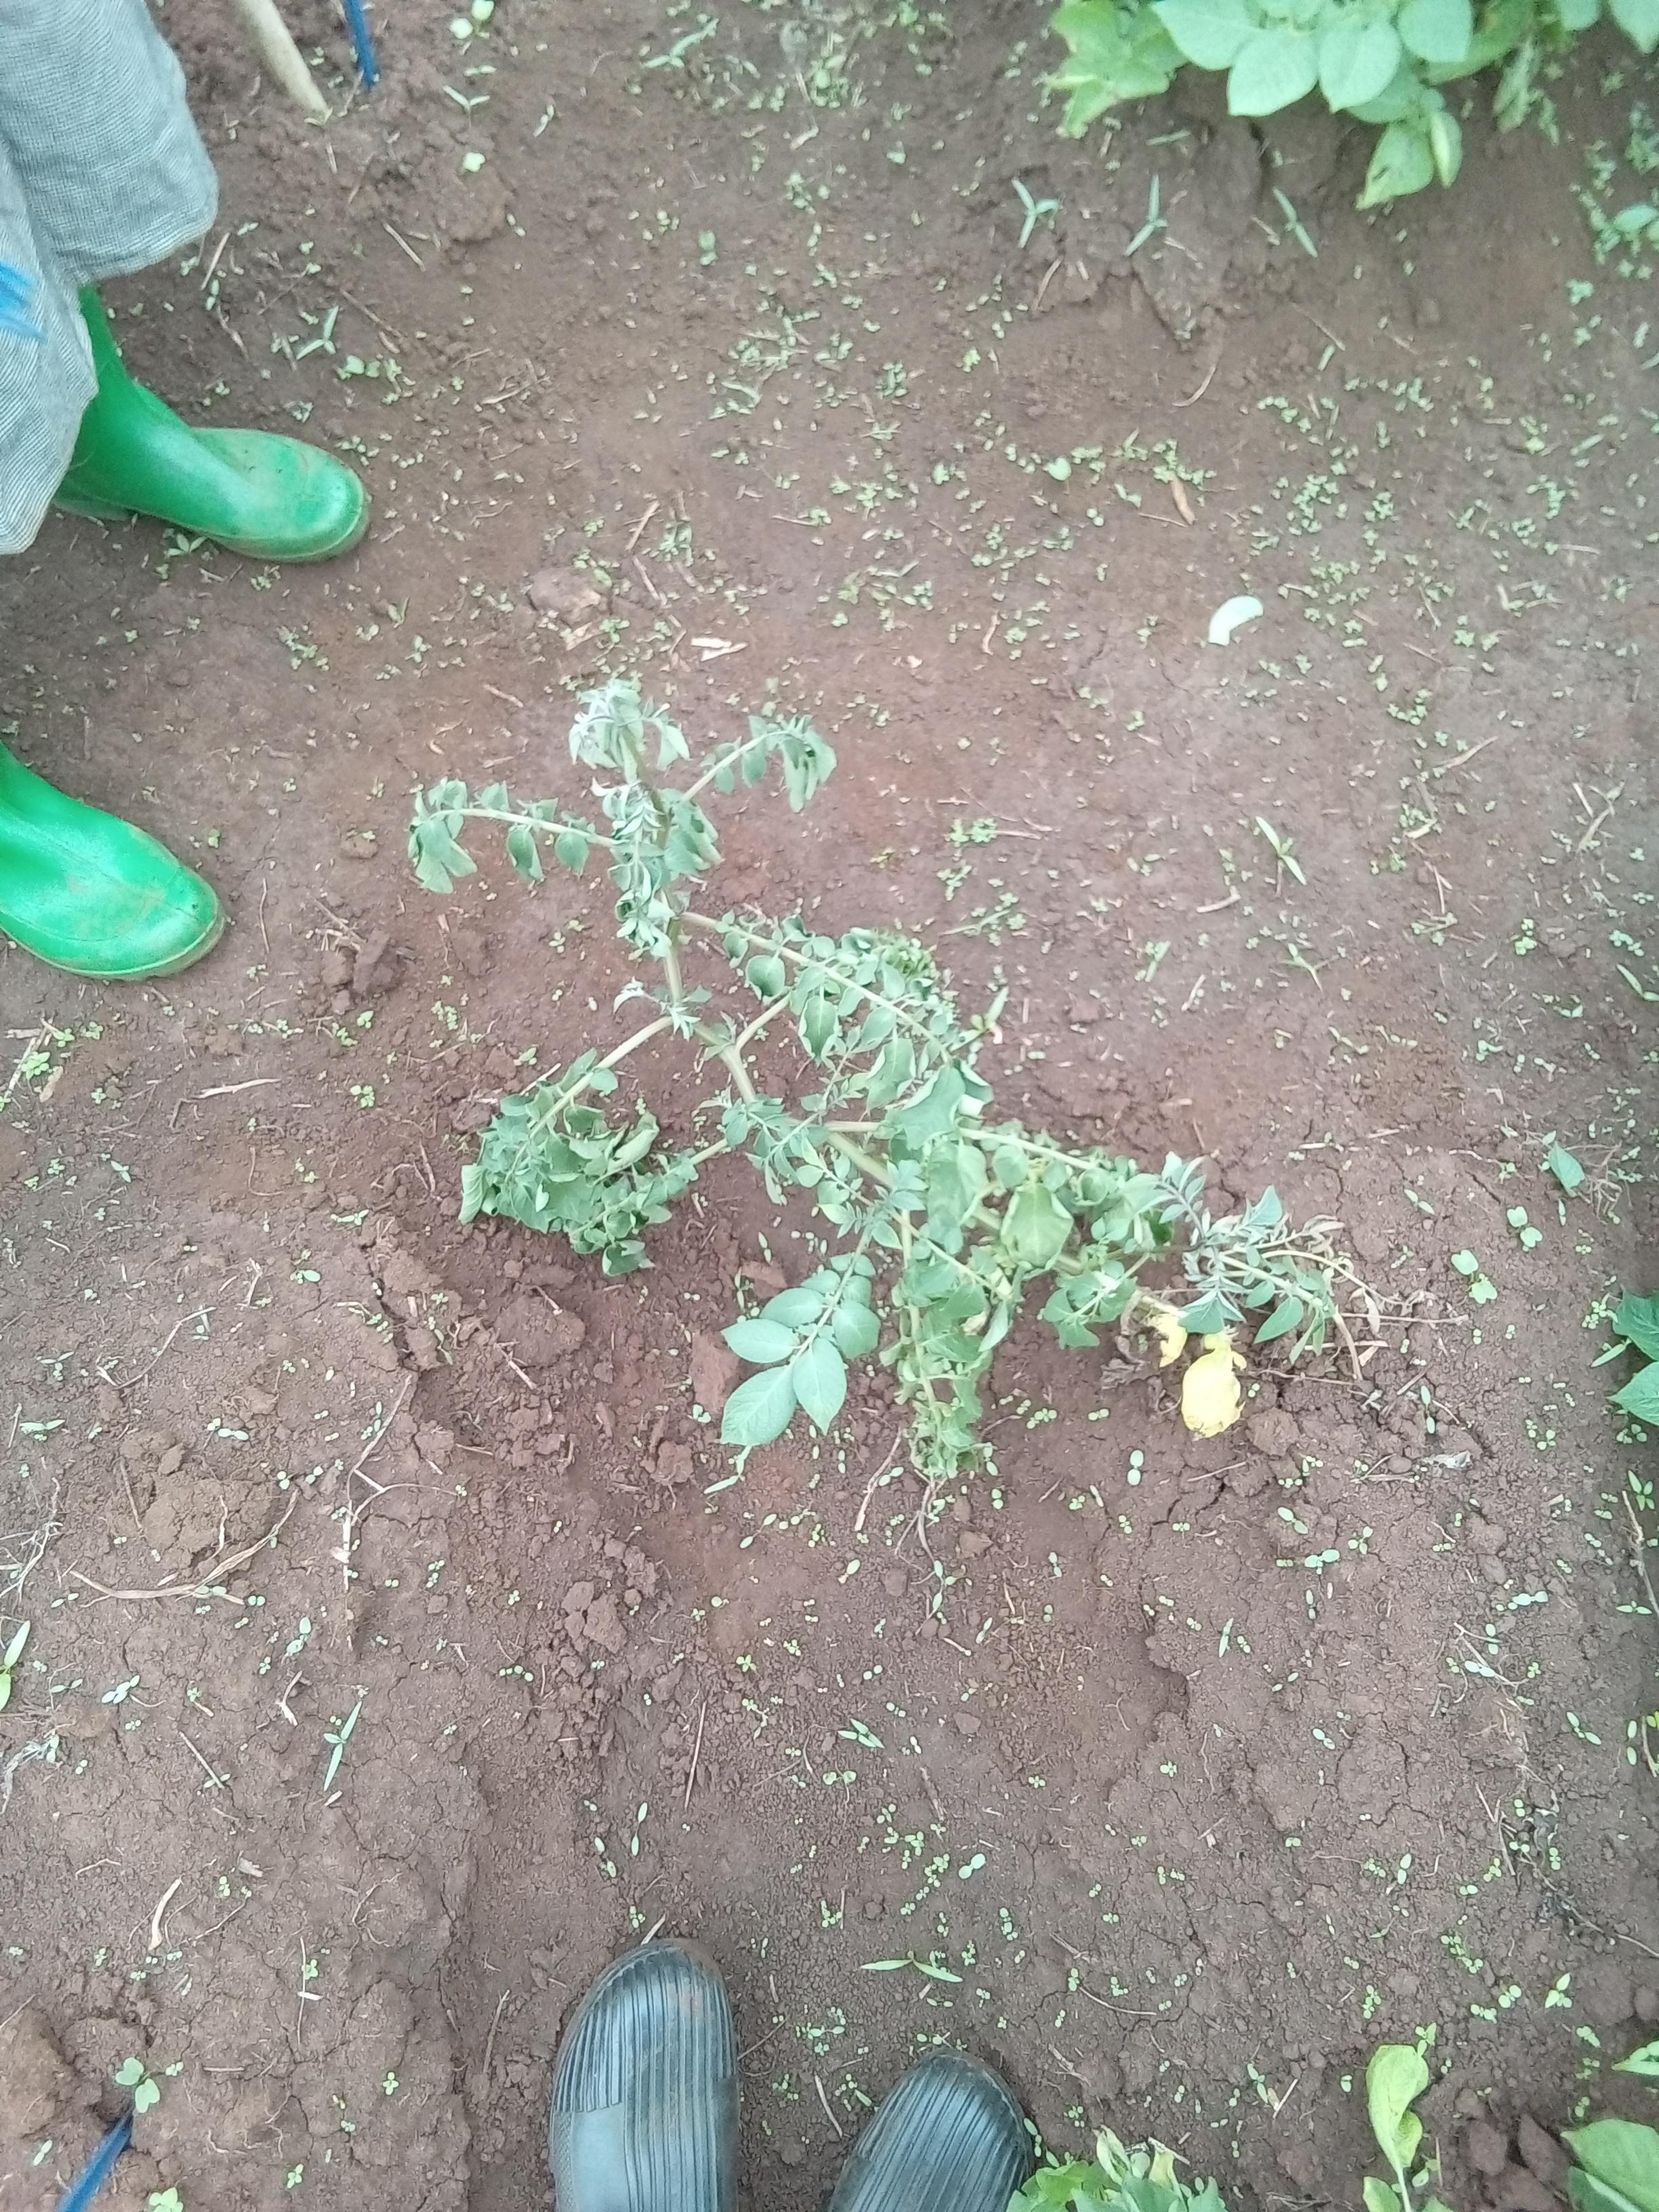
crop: potato
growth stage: flowering
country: Kenya
